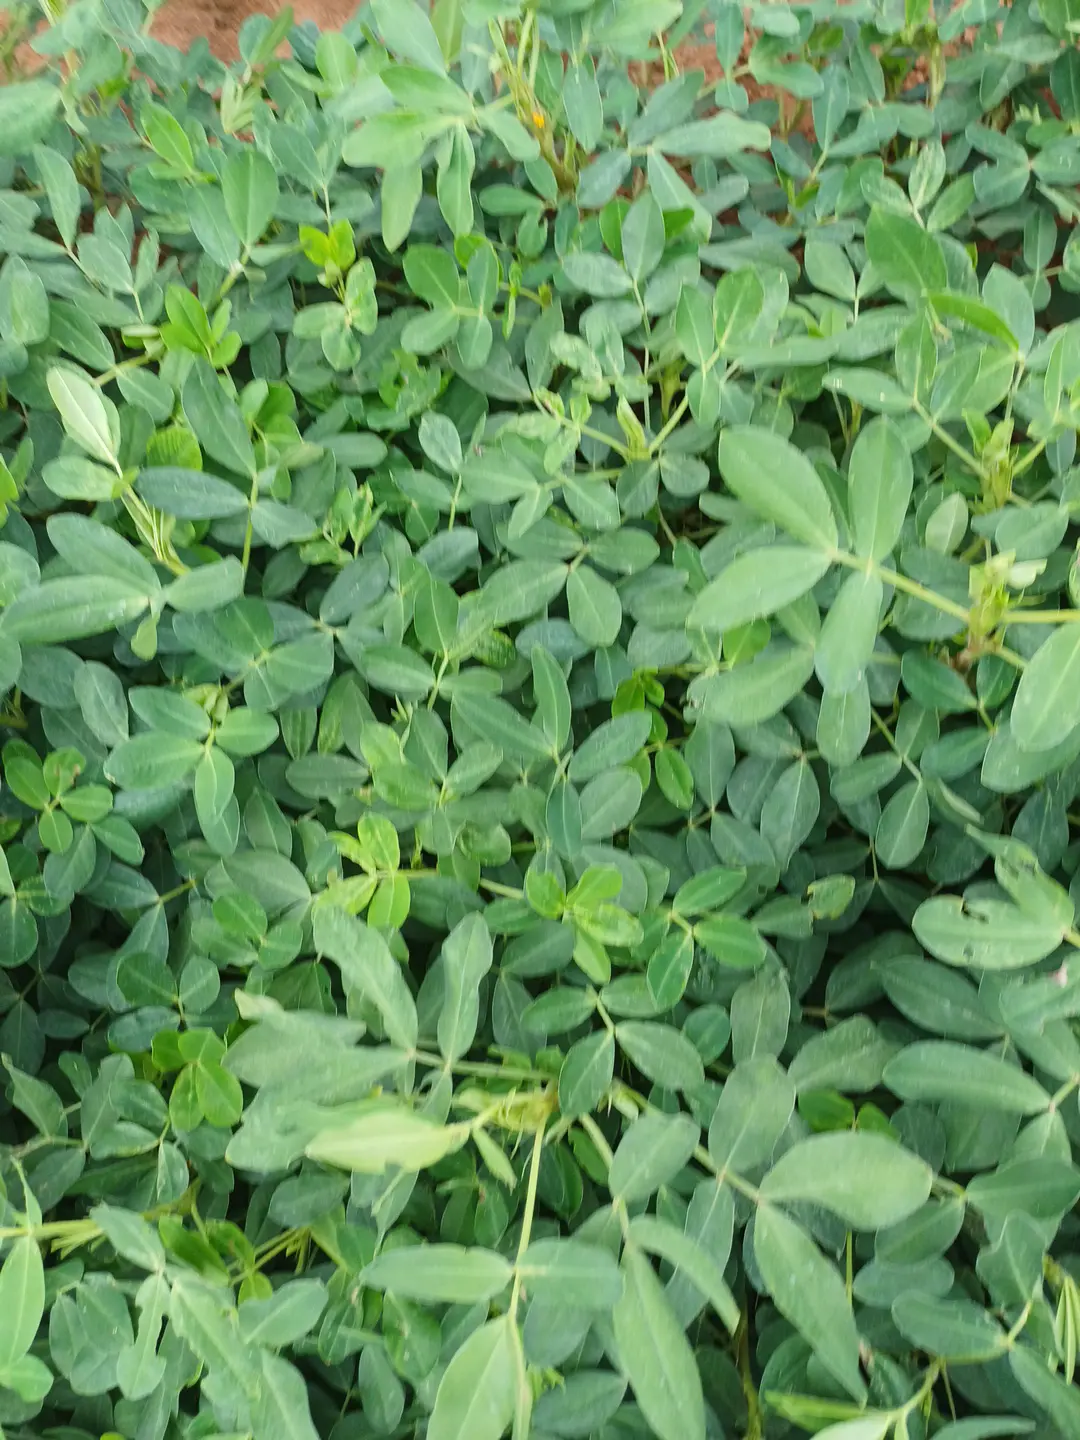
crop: groundnut
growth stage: pegging
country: Kenya
